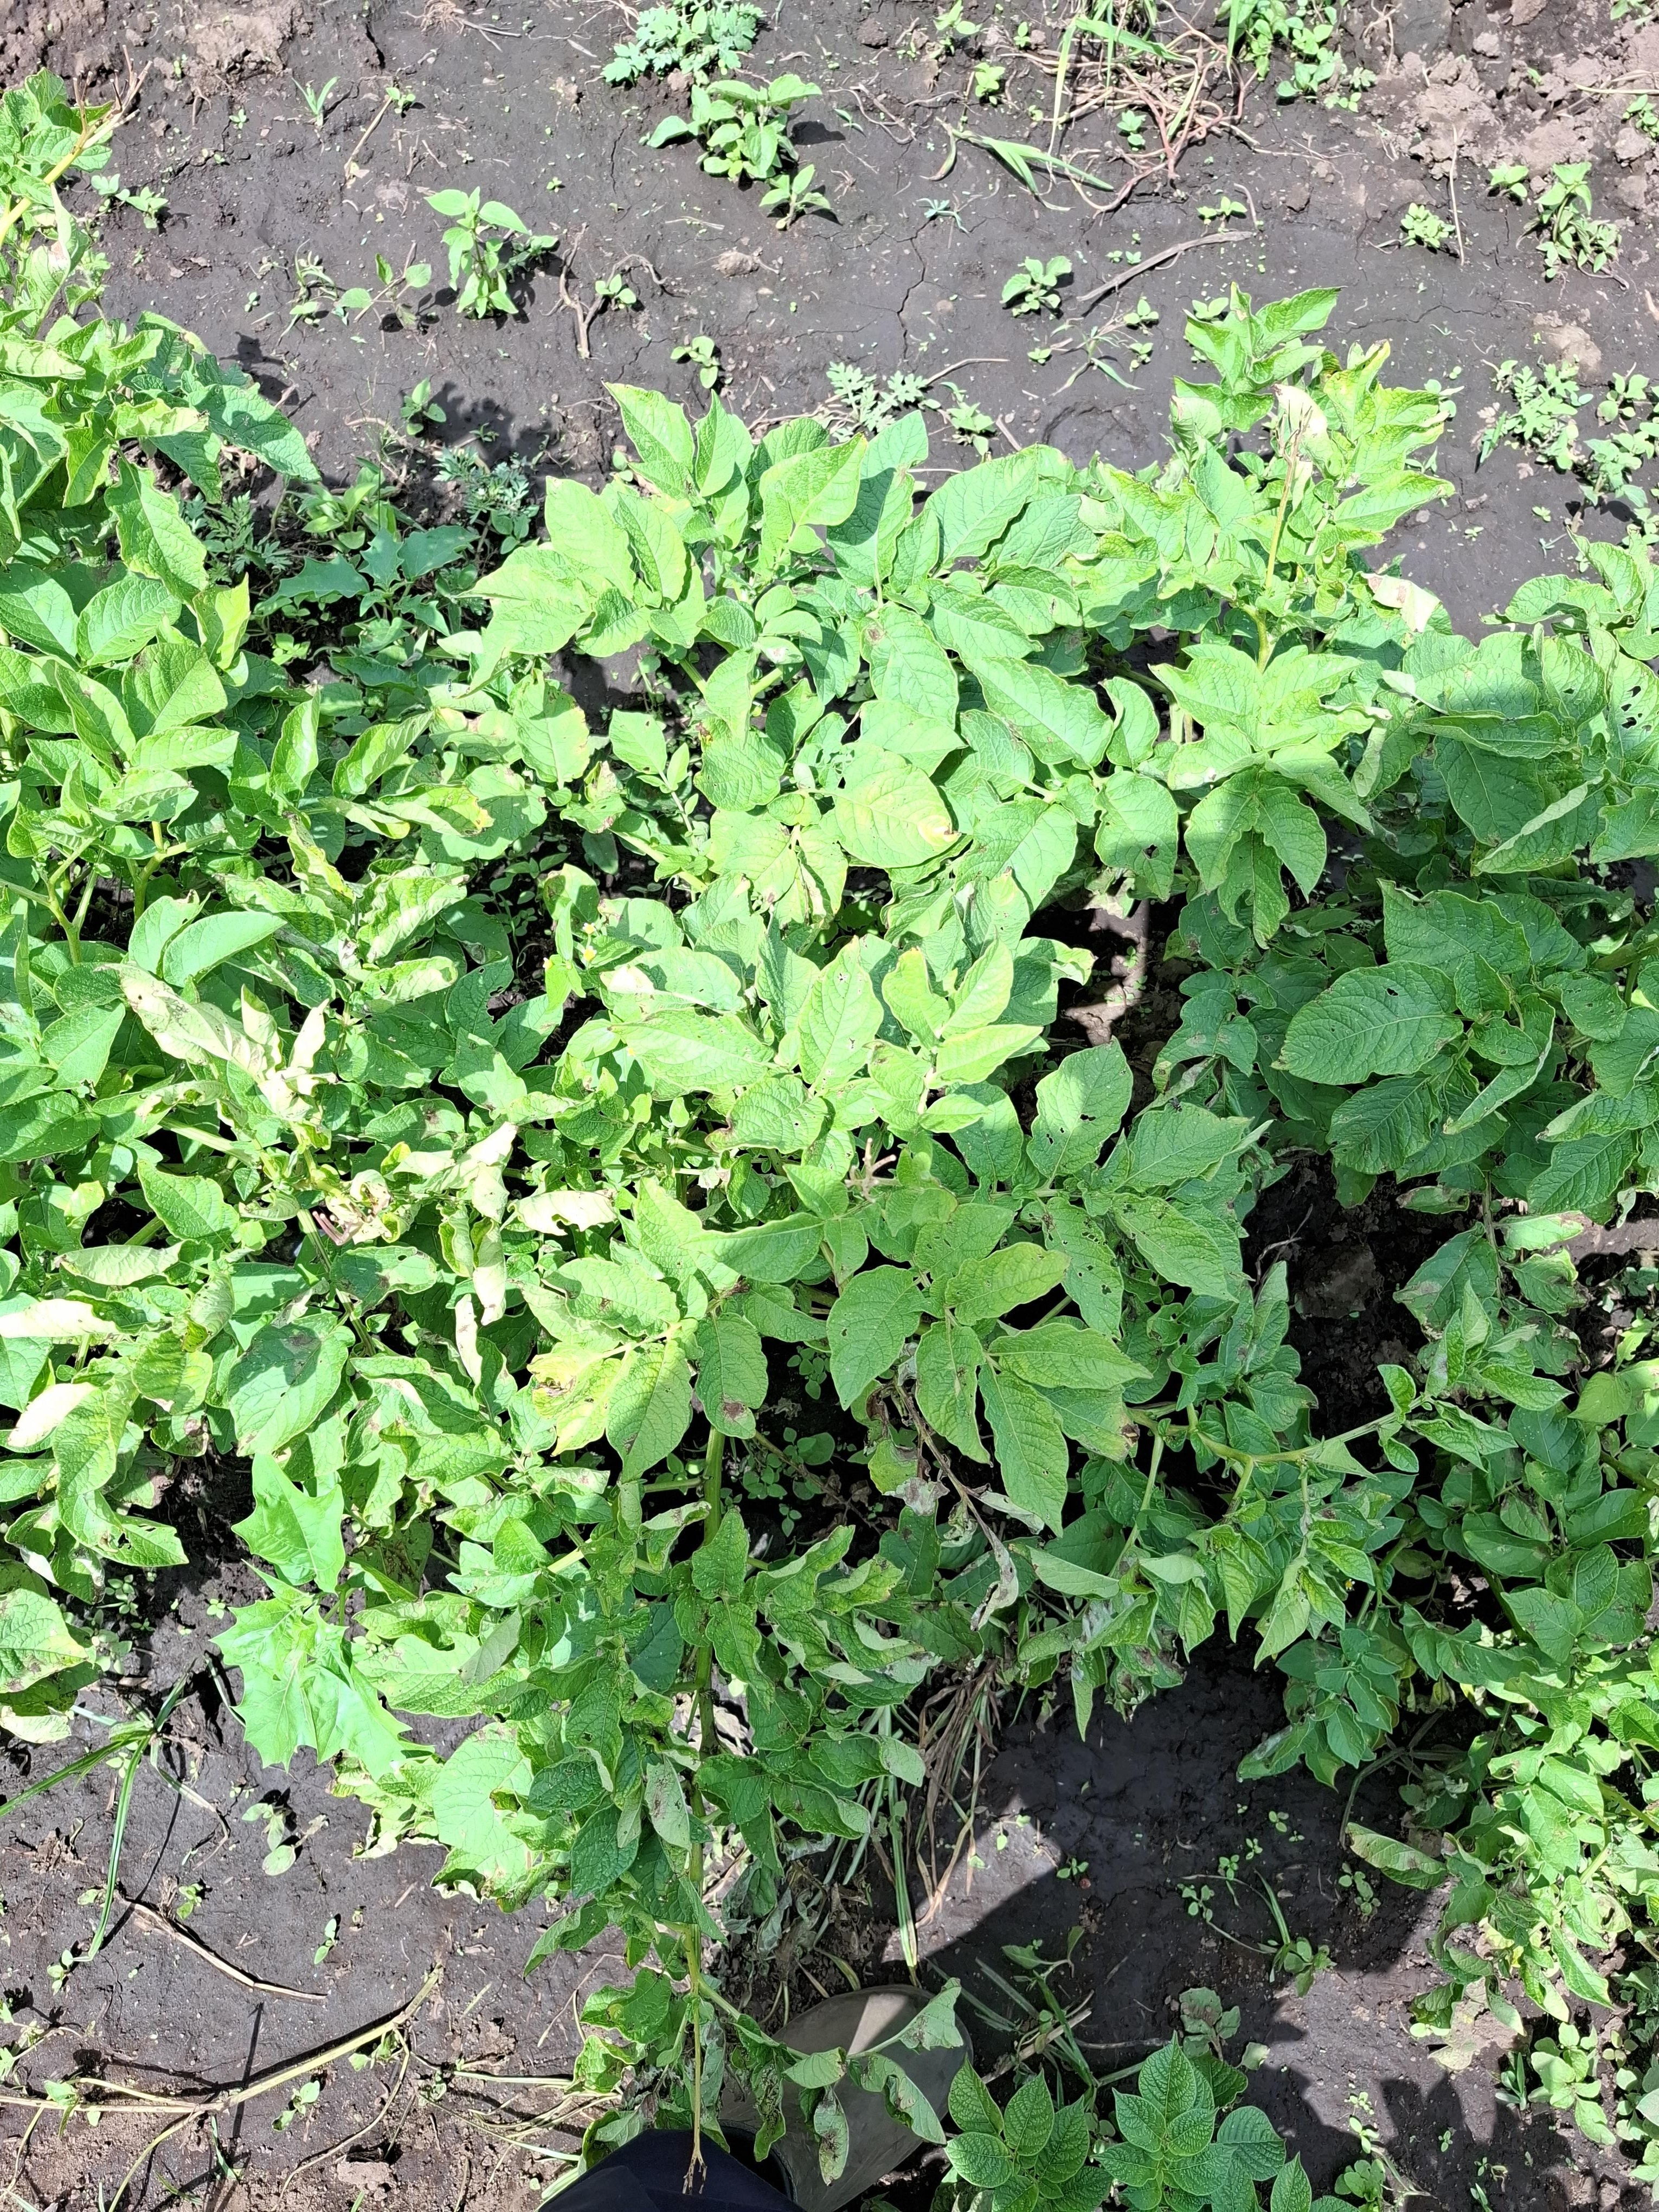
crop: potato
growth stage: flowering
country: Tanzania
